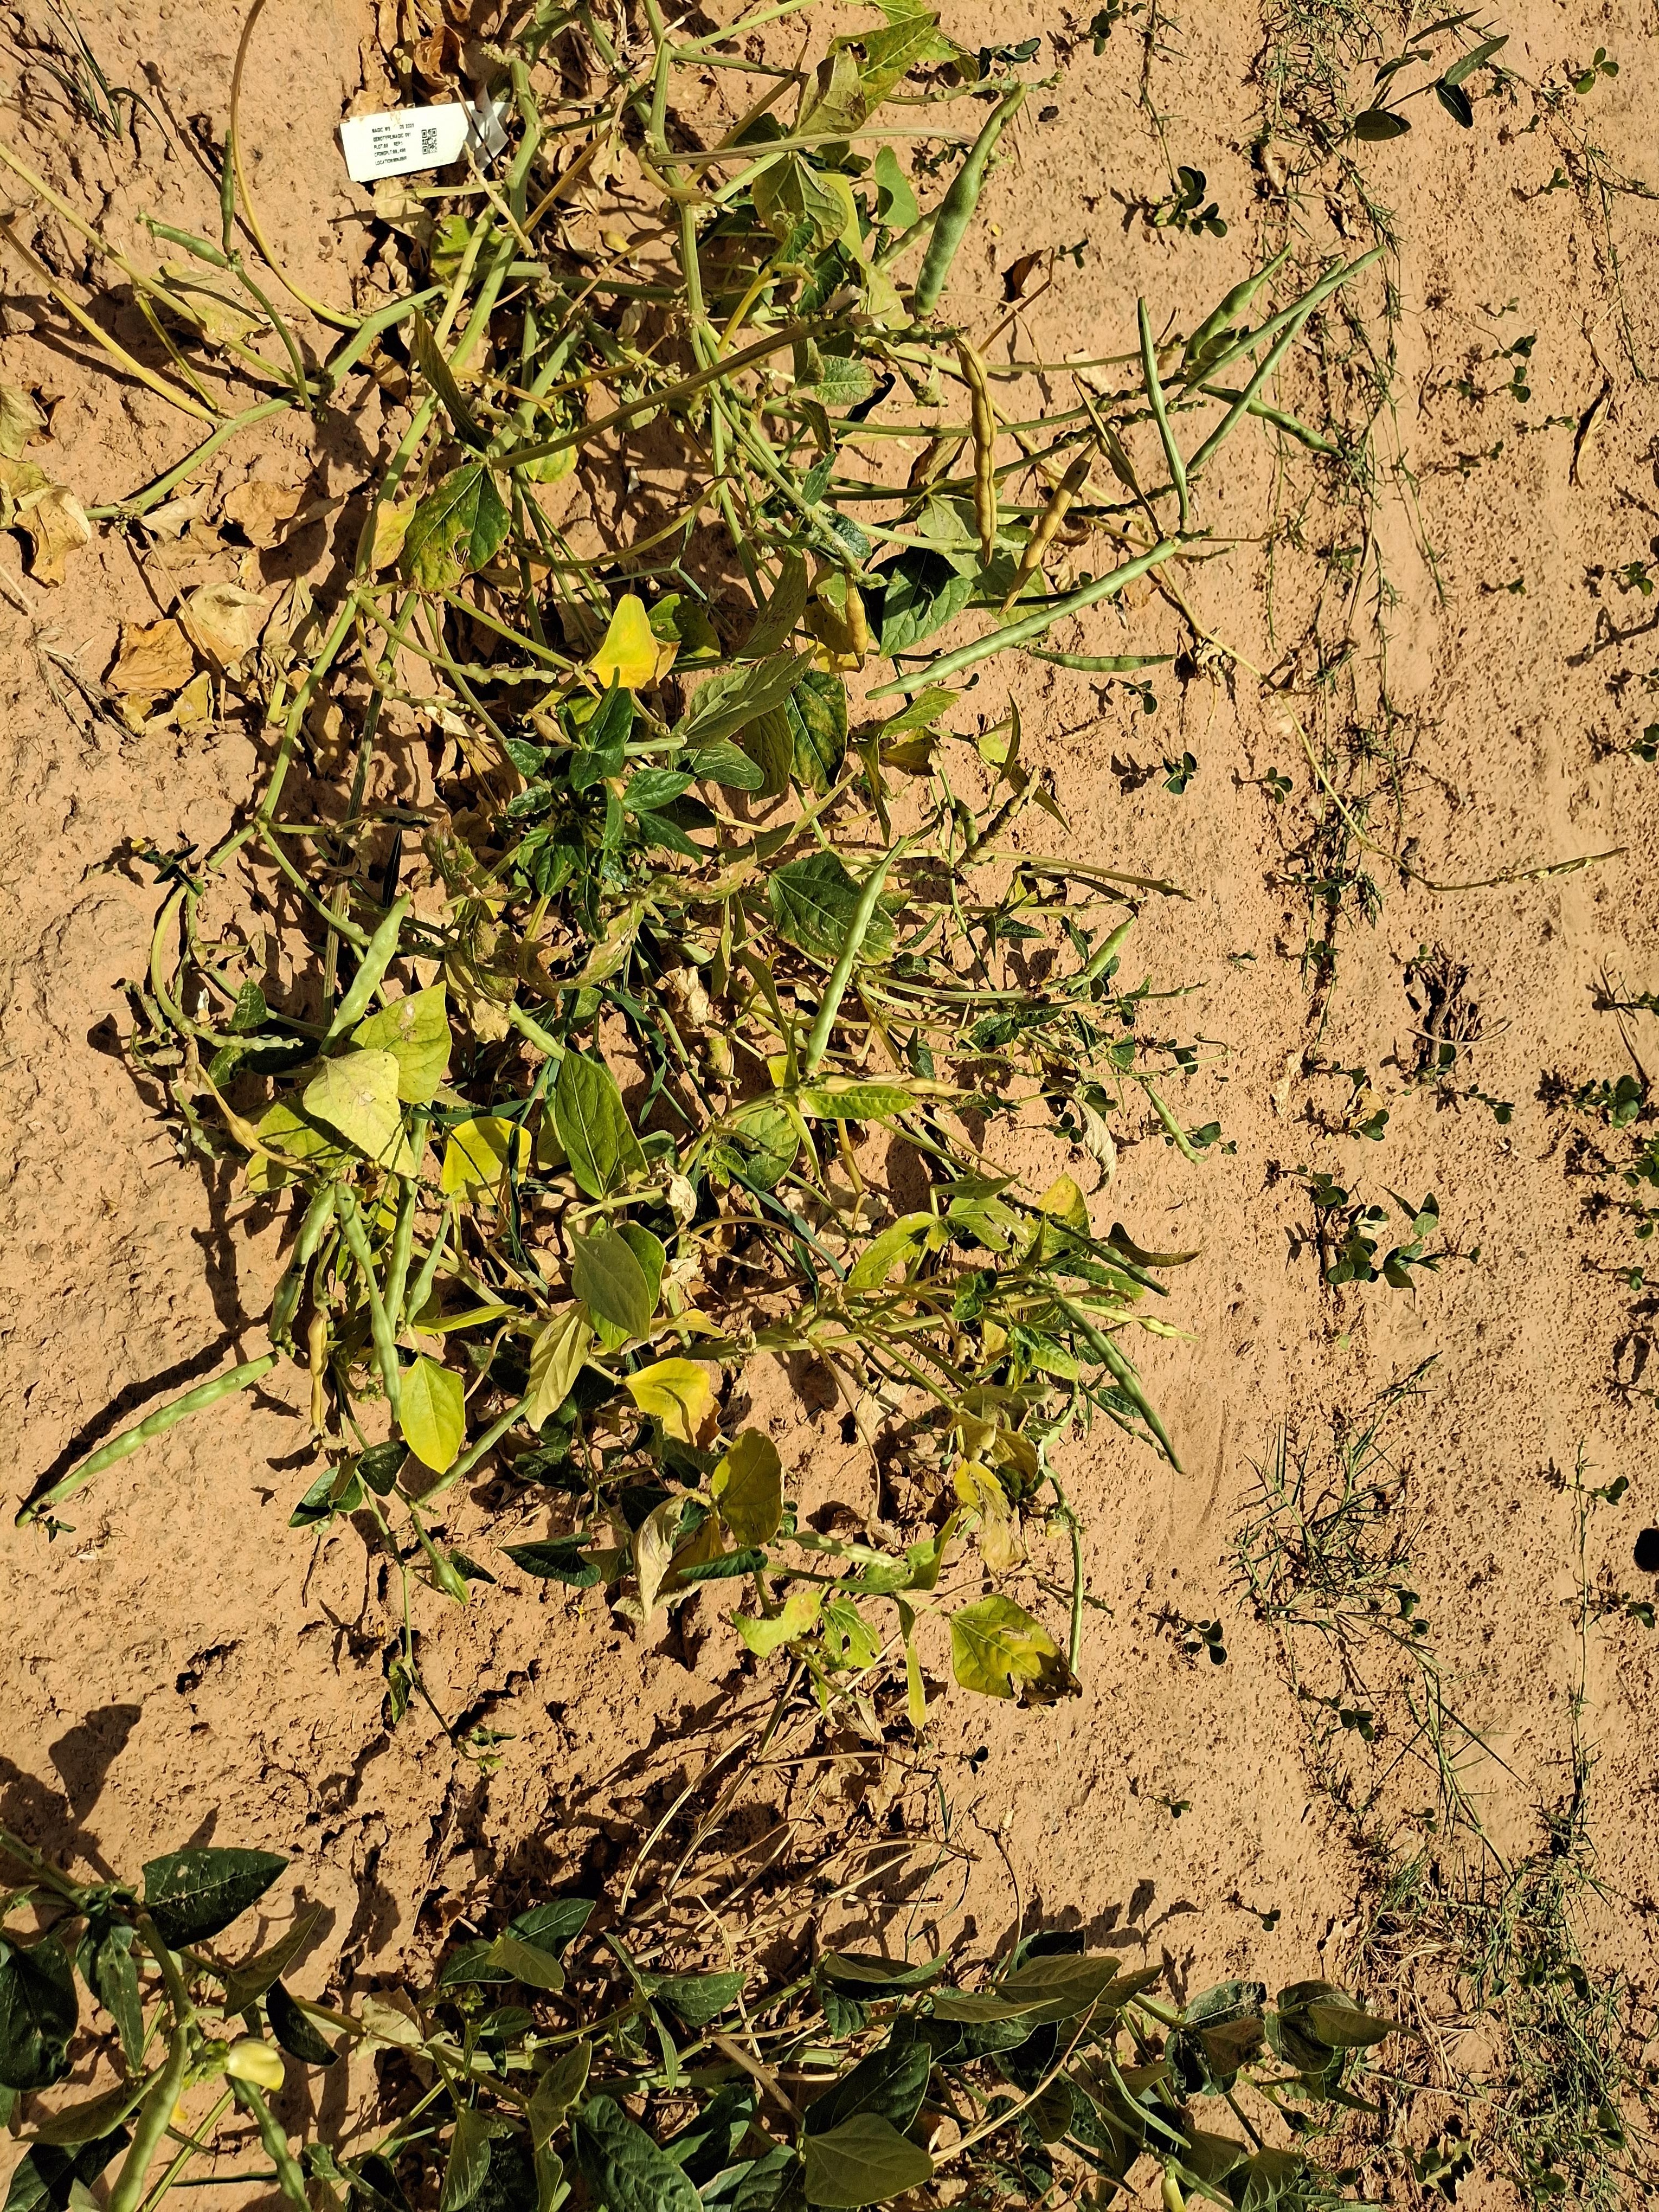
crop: cowpea
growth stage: harvest maturity
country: Nigeria
